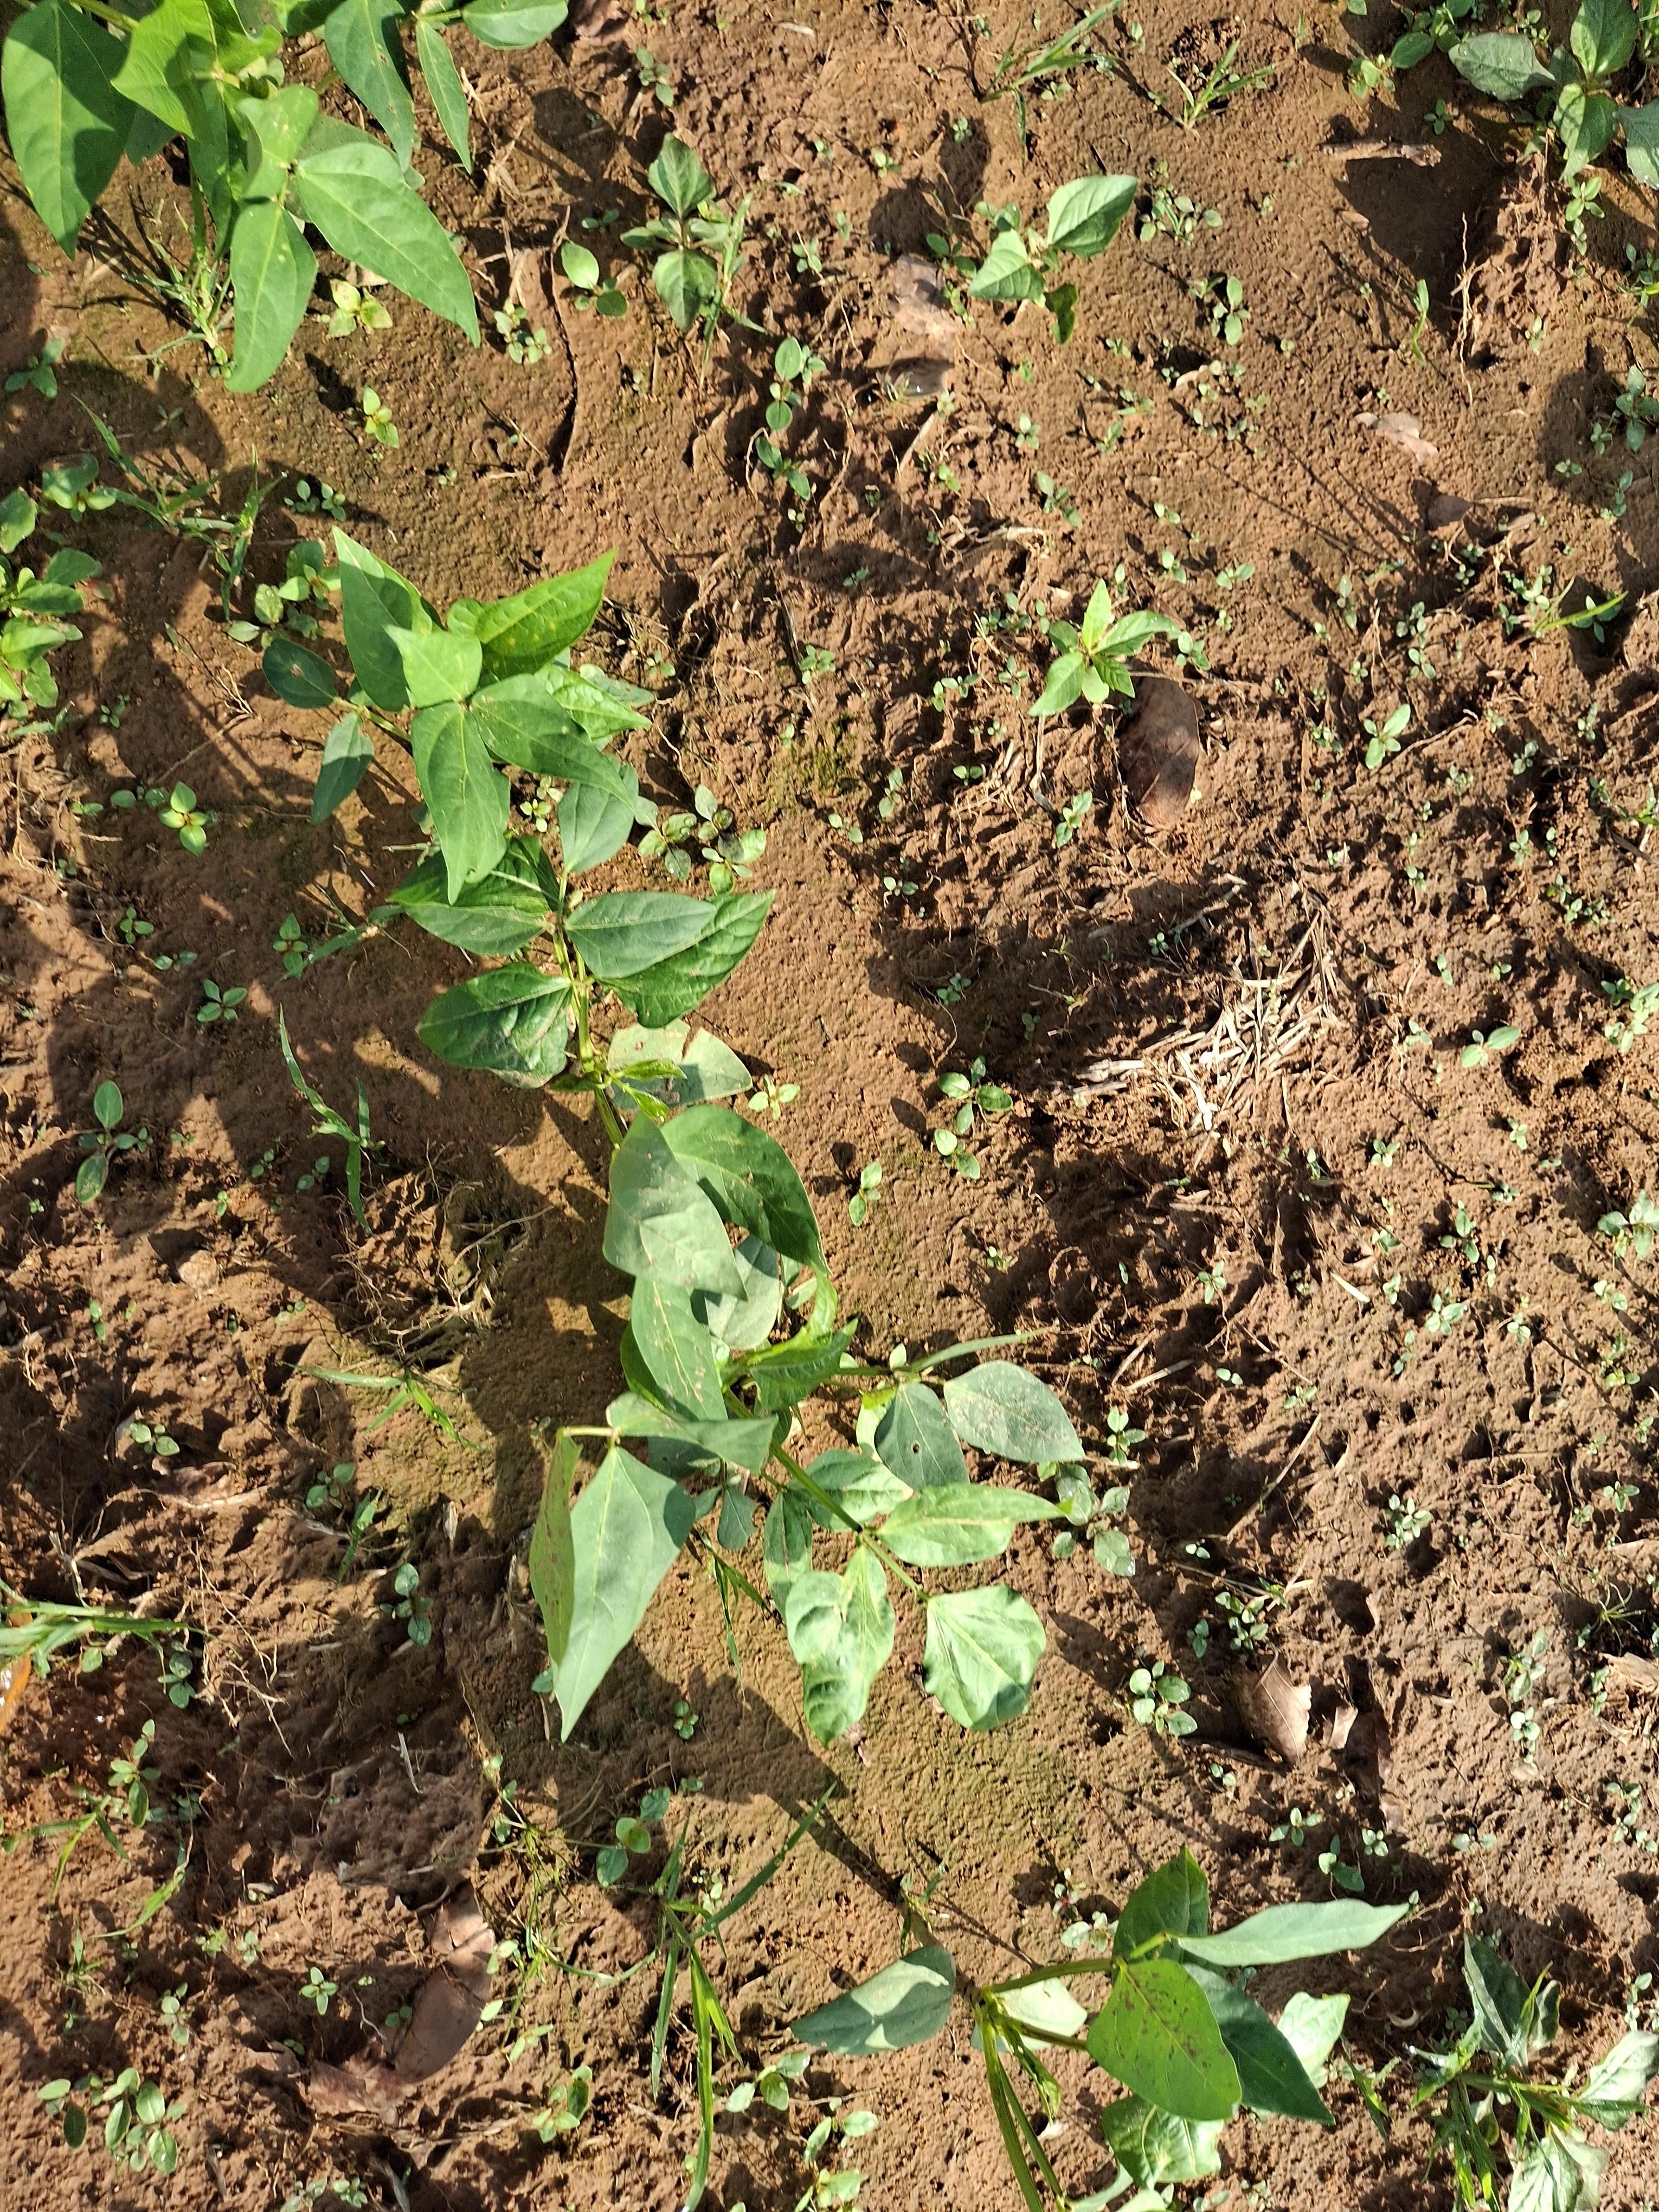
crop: cowpea
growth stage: sprouting emergence
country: Nigeria
